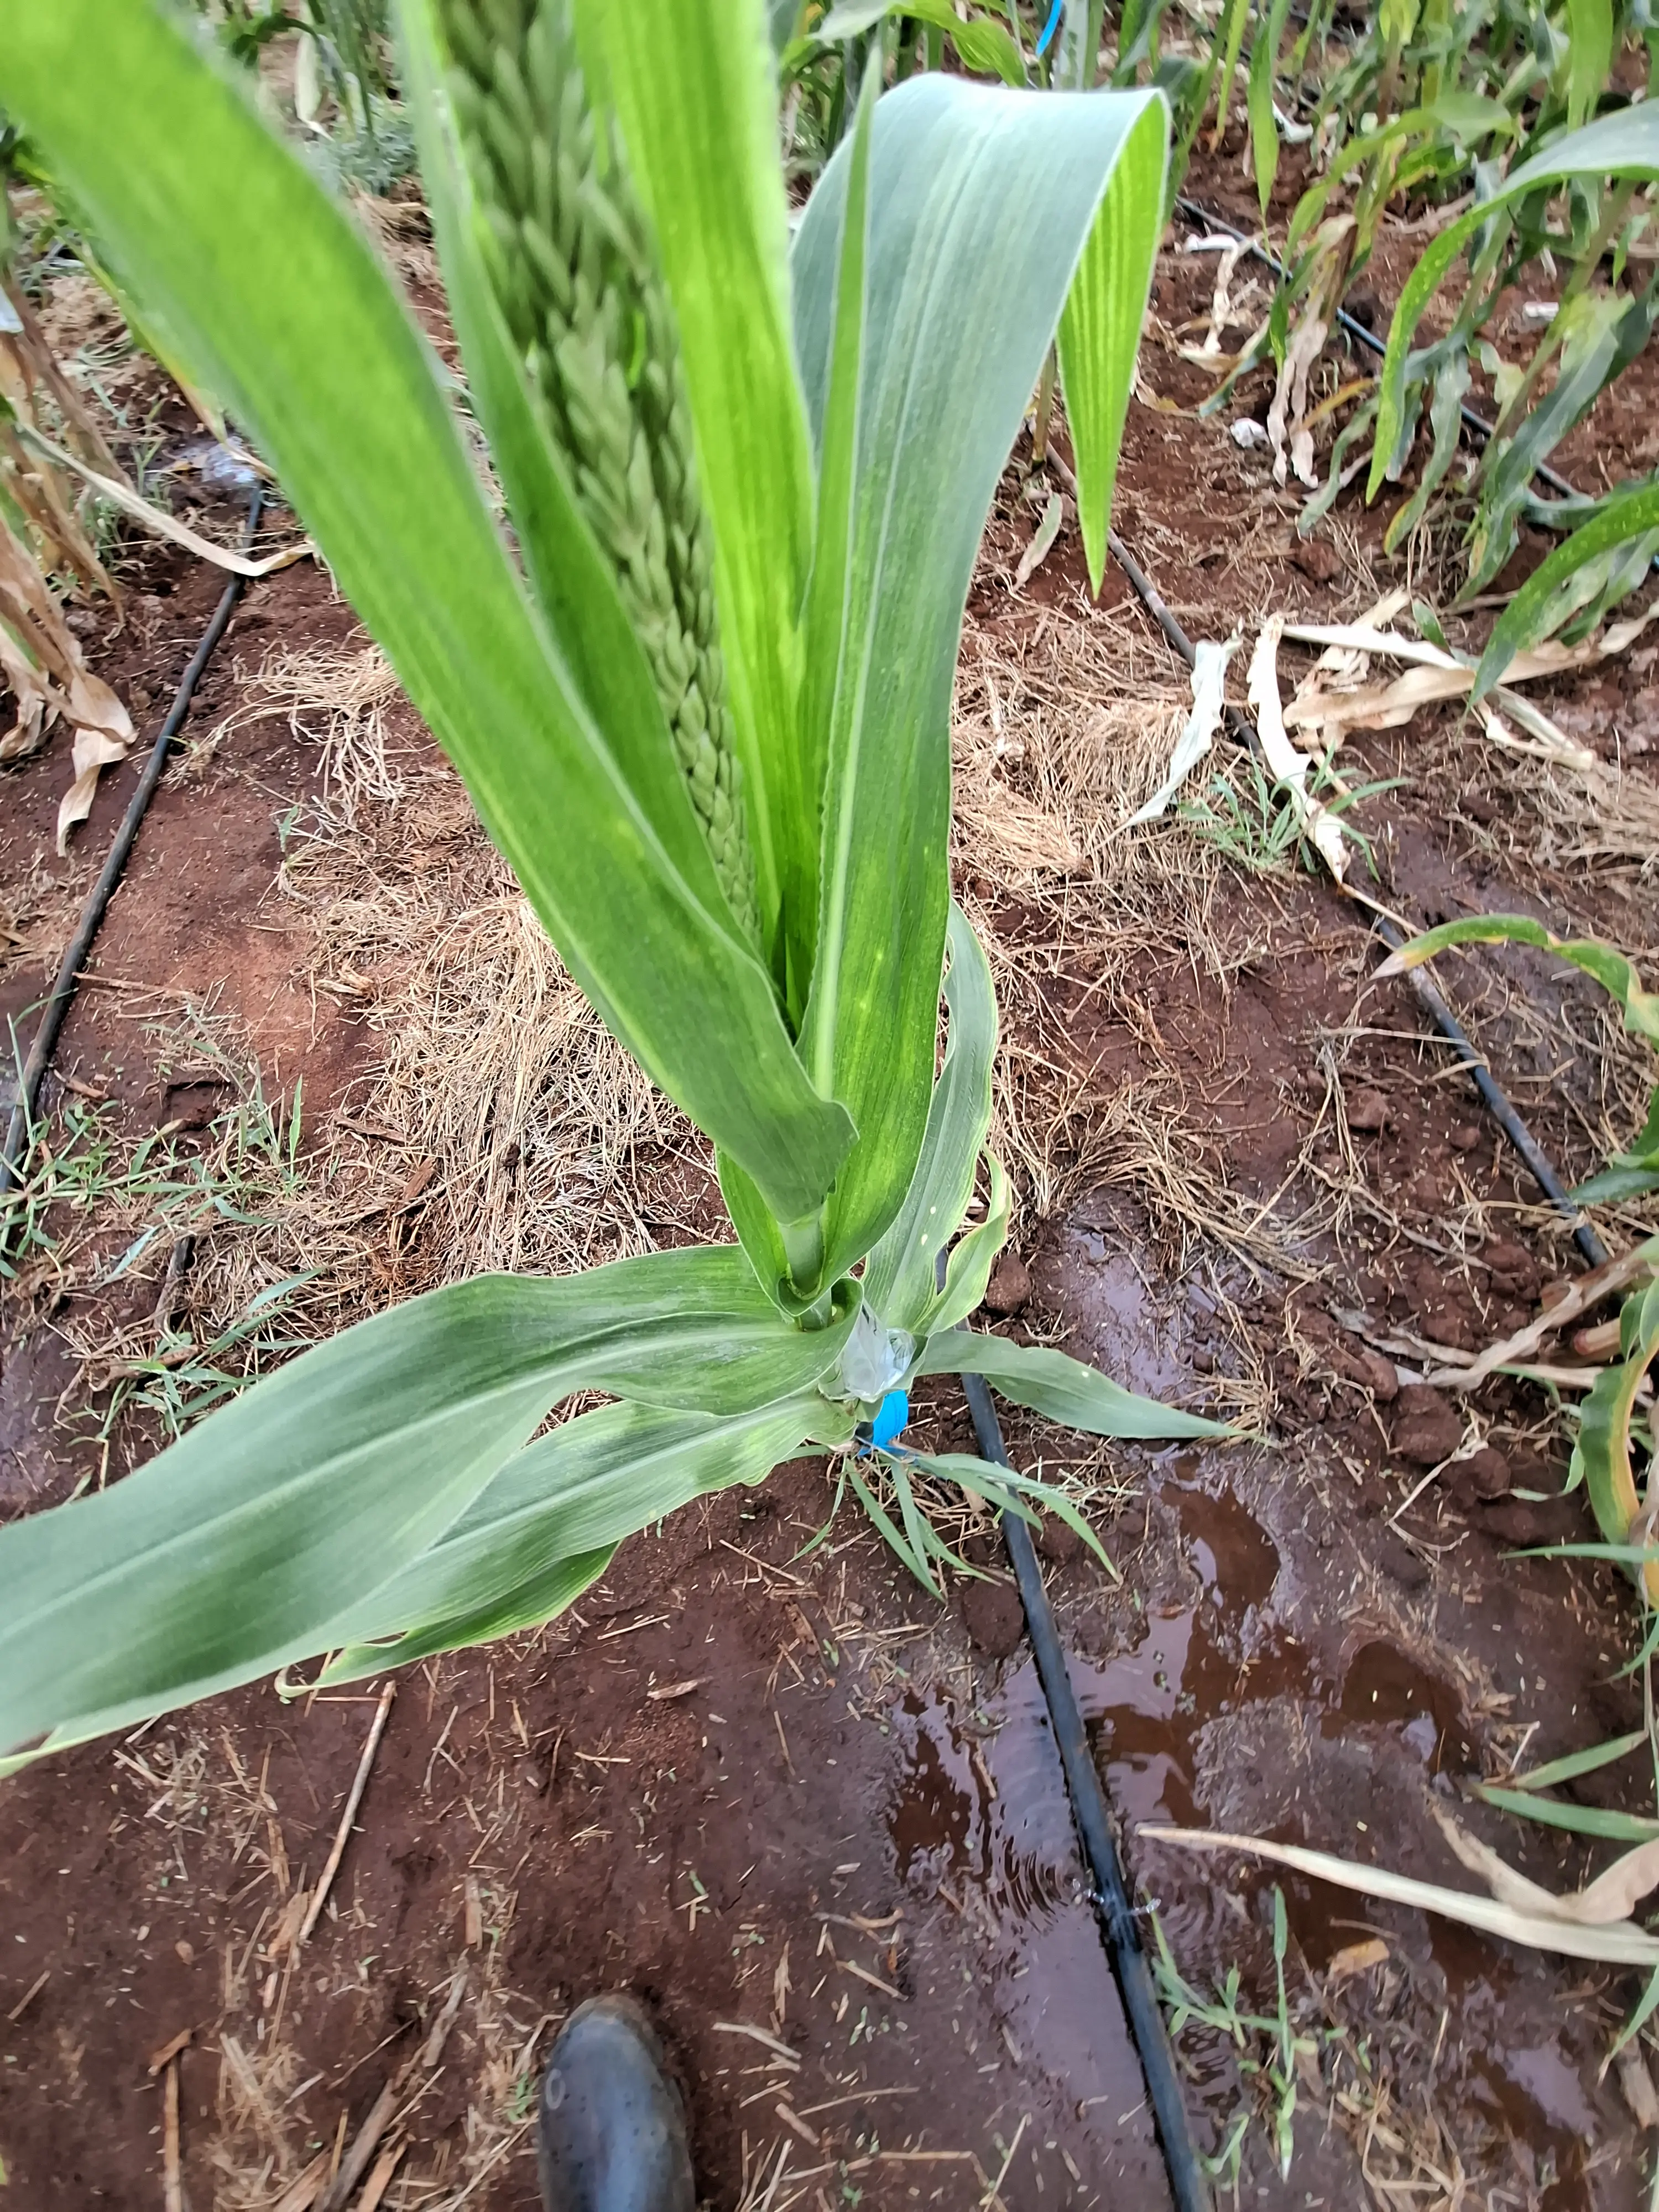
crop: maize
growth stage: flowering
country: Kenya
